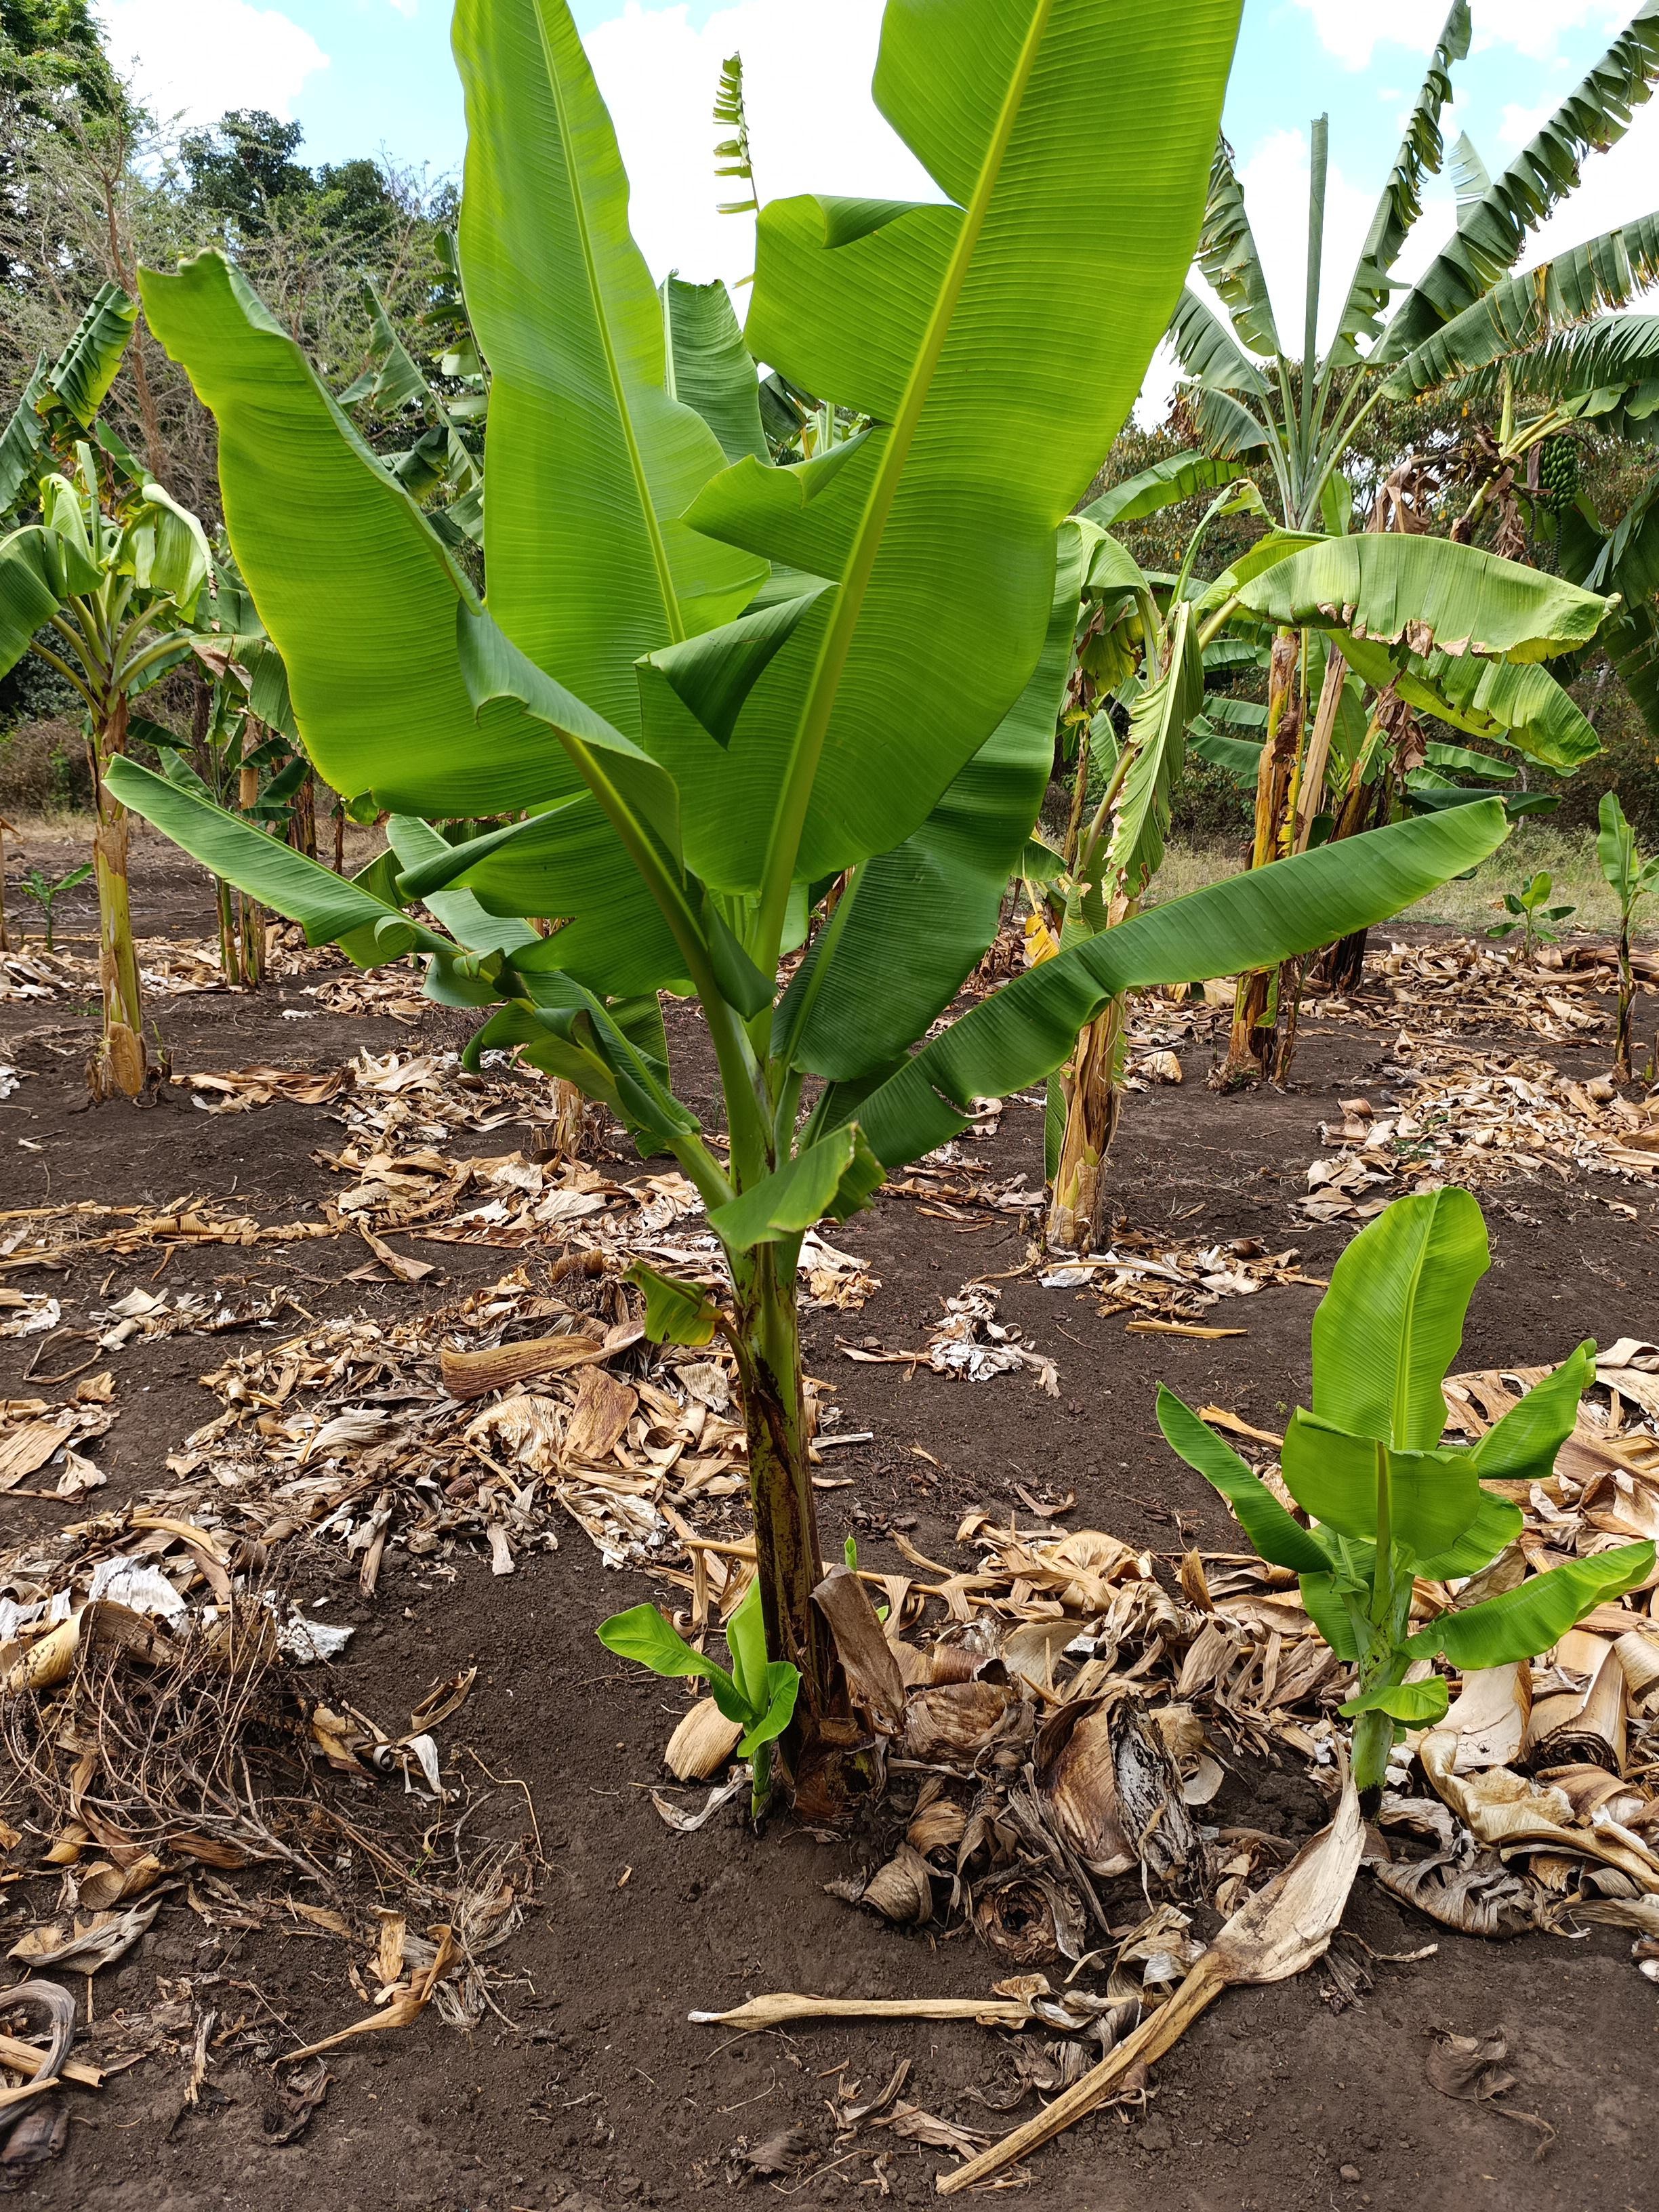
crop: banana
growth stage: vegetative
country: Tanzania
